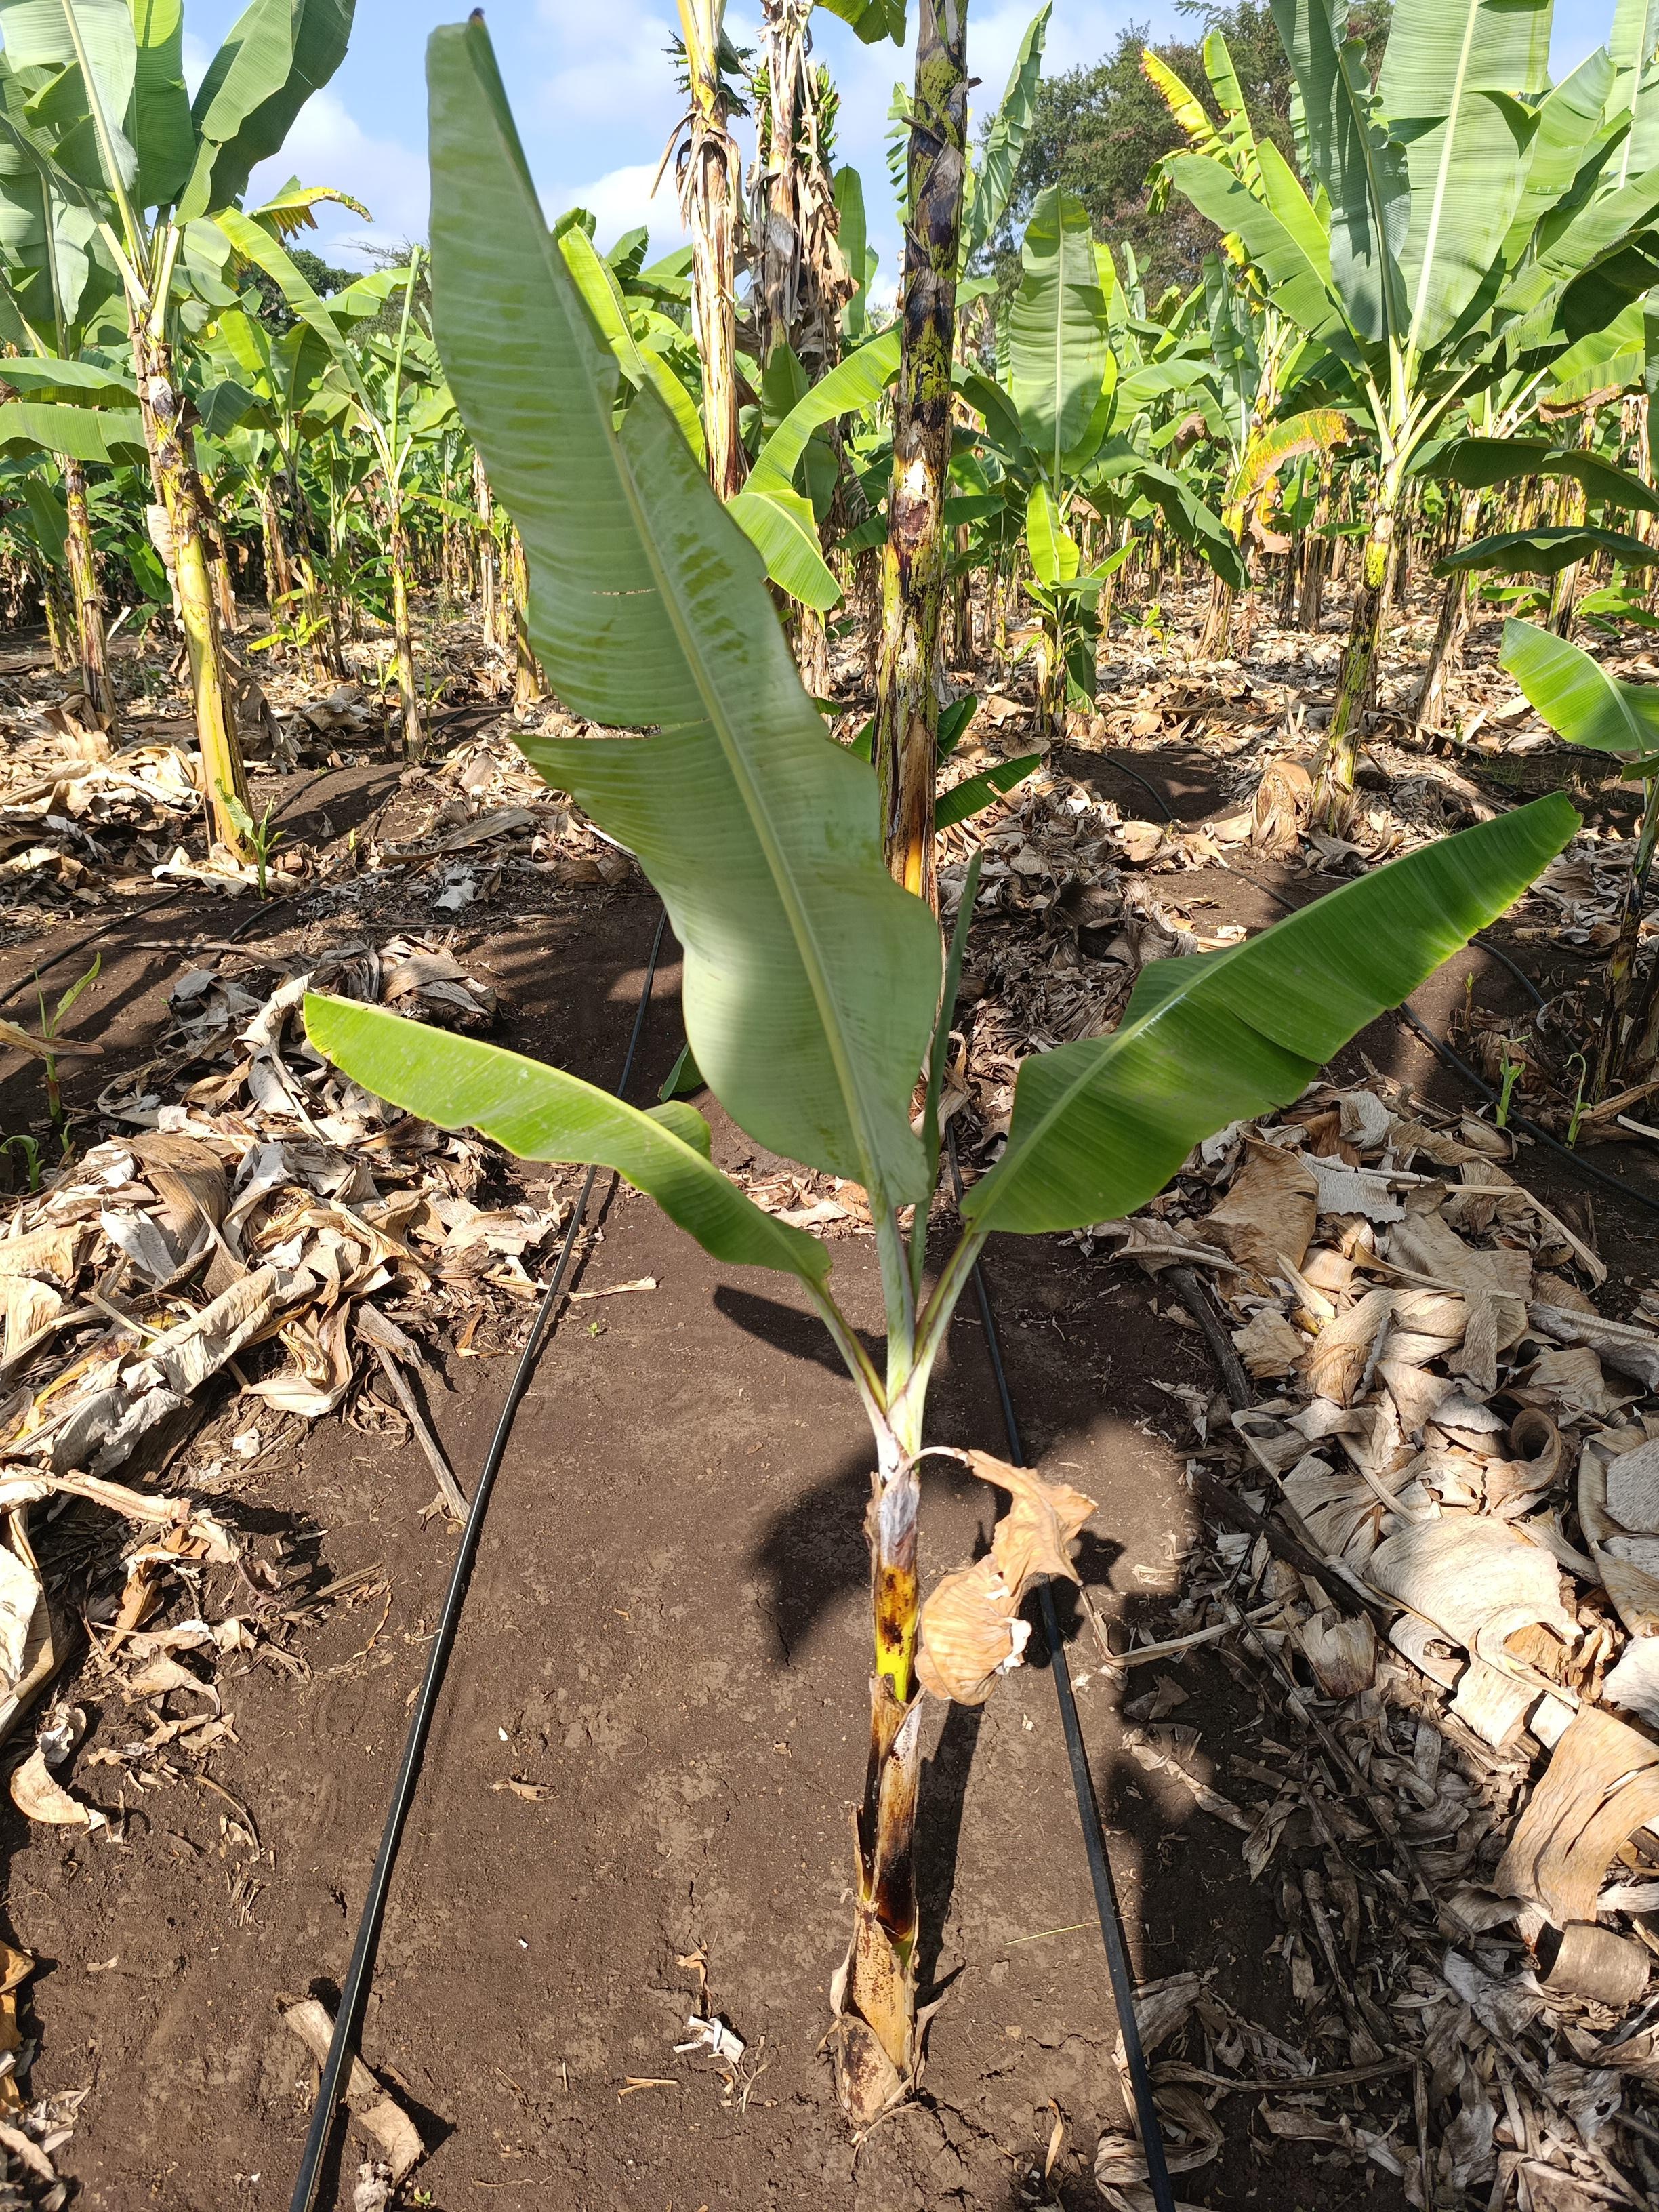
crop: banana
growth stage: vegetative
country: Tanzania
